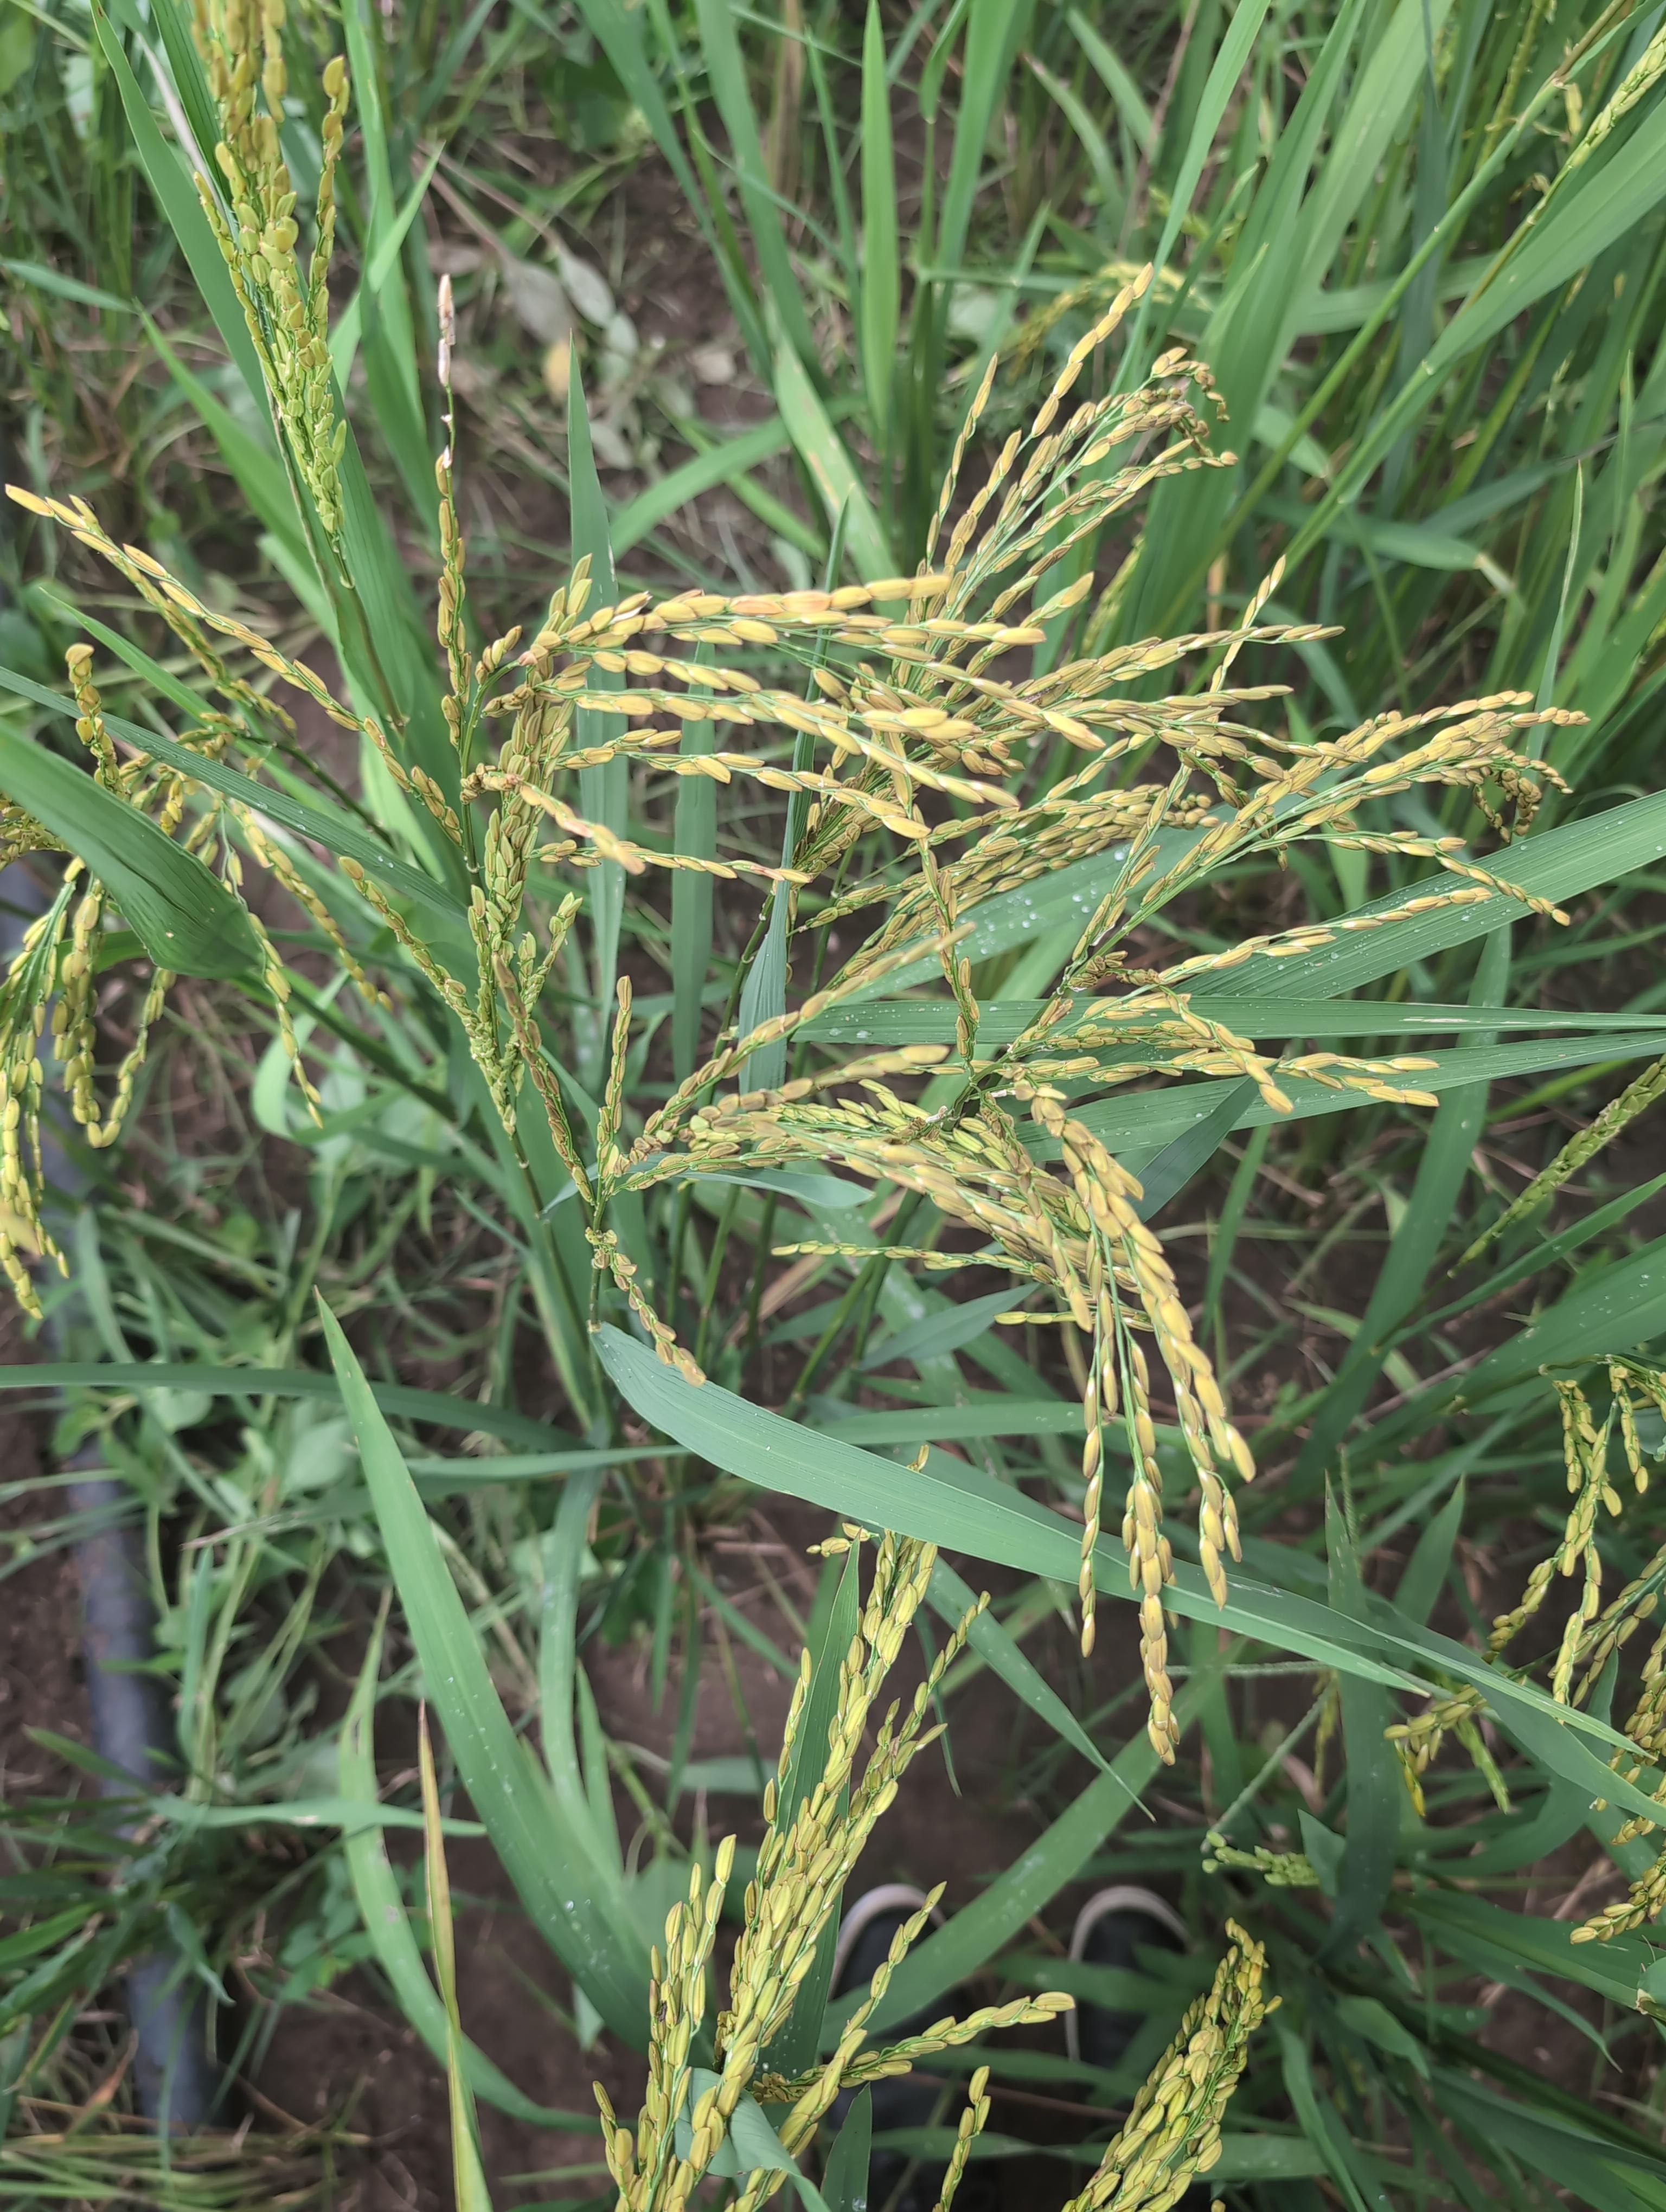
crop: rice
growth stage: stage dough
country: Côte d'Ivoire
